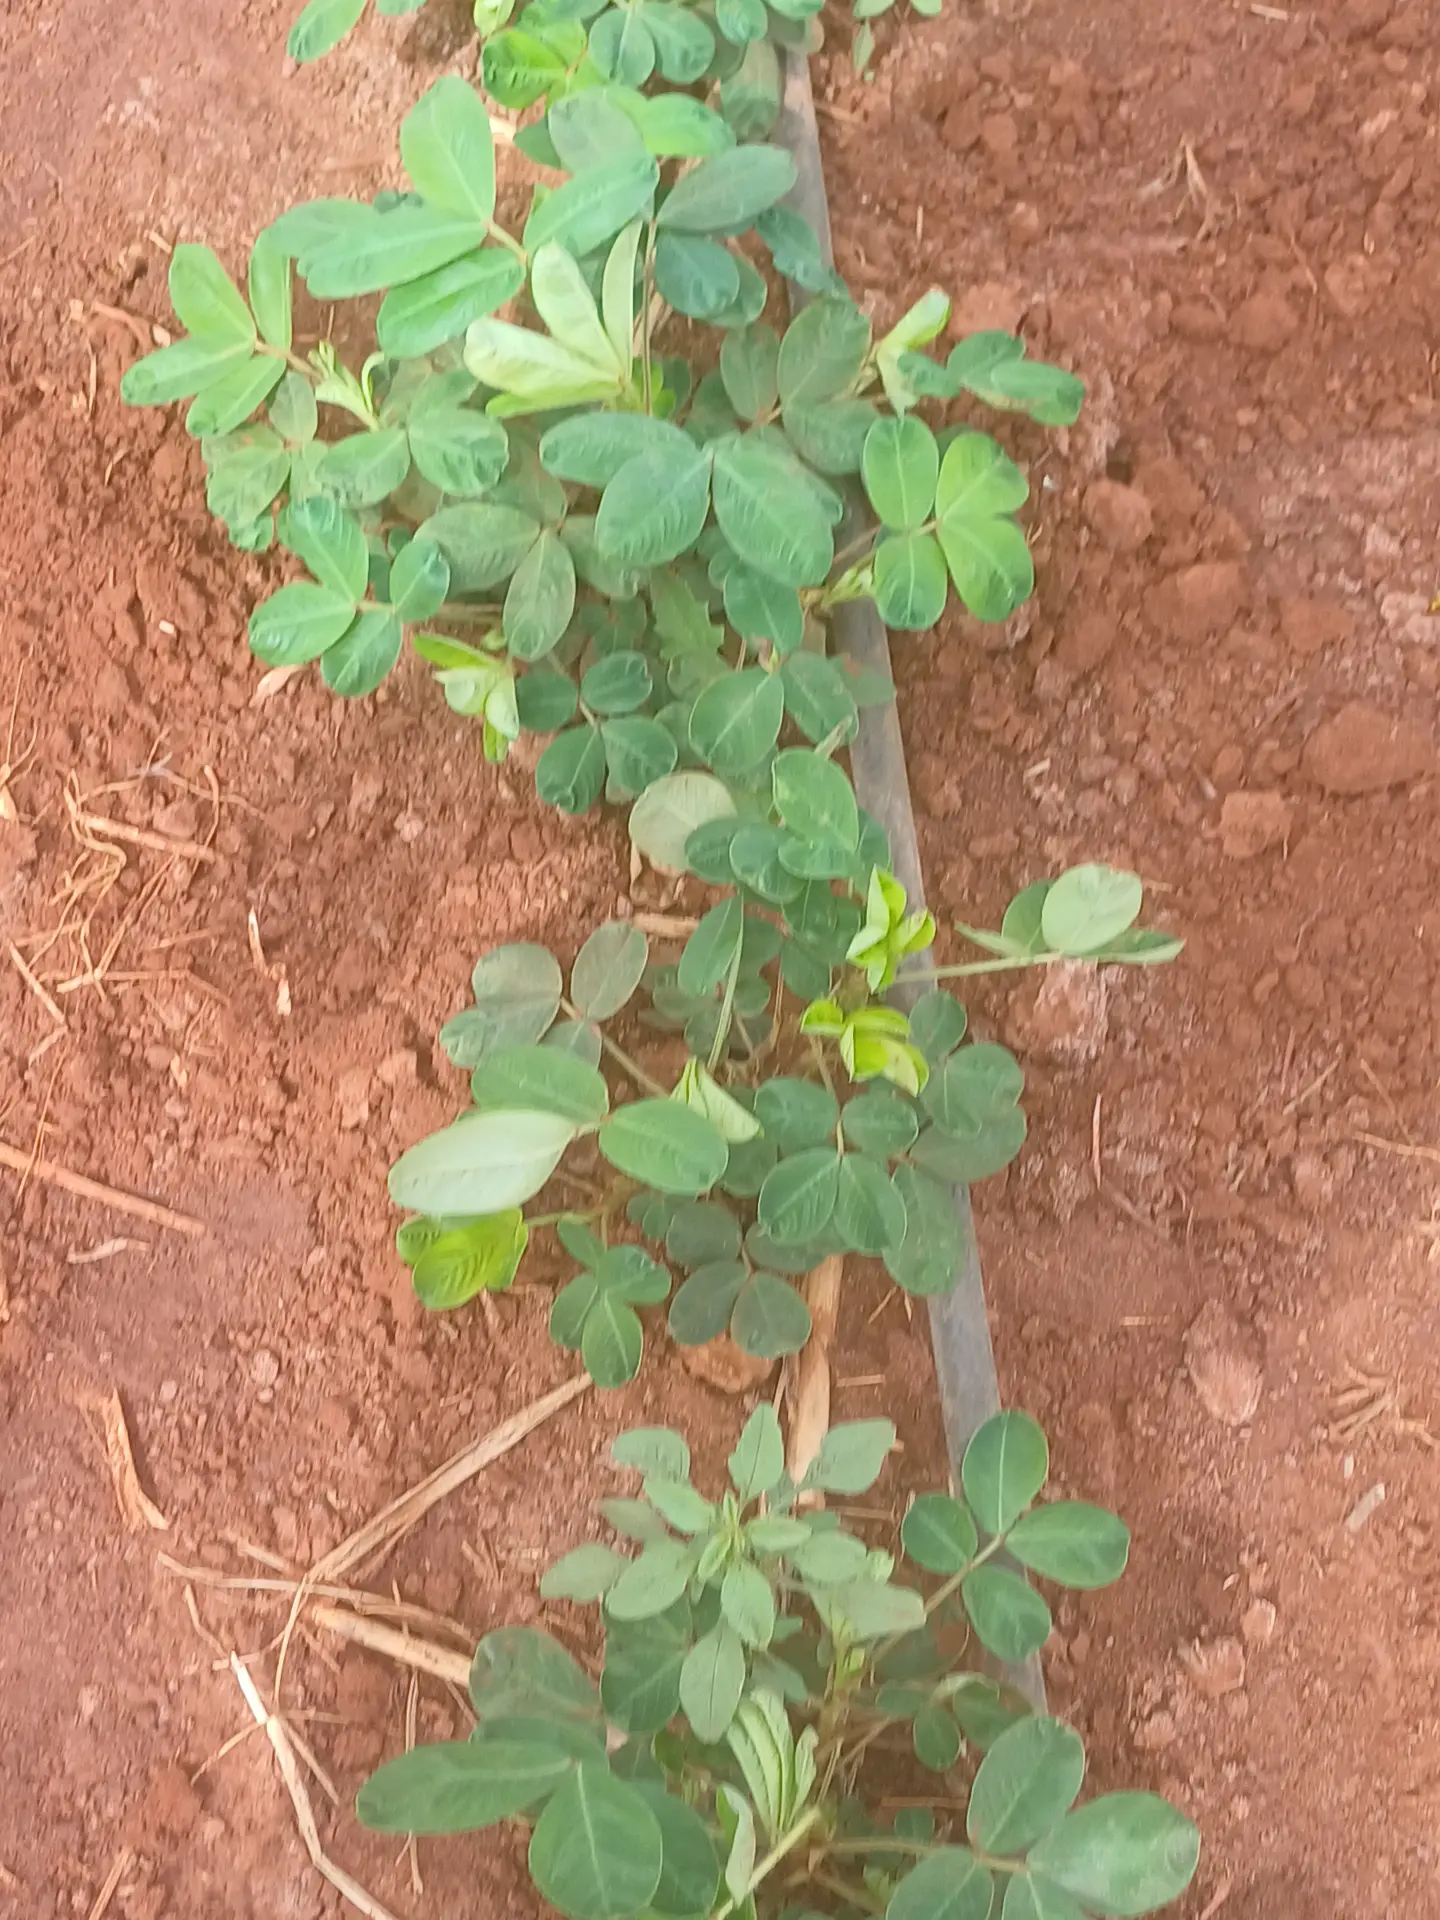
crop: groundnut
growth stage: vegetative
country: Kenya
